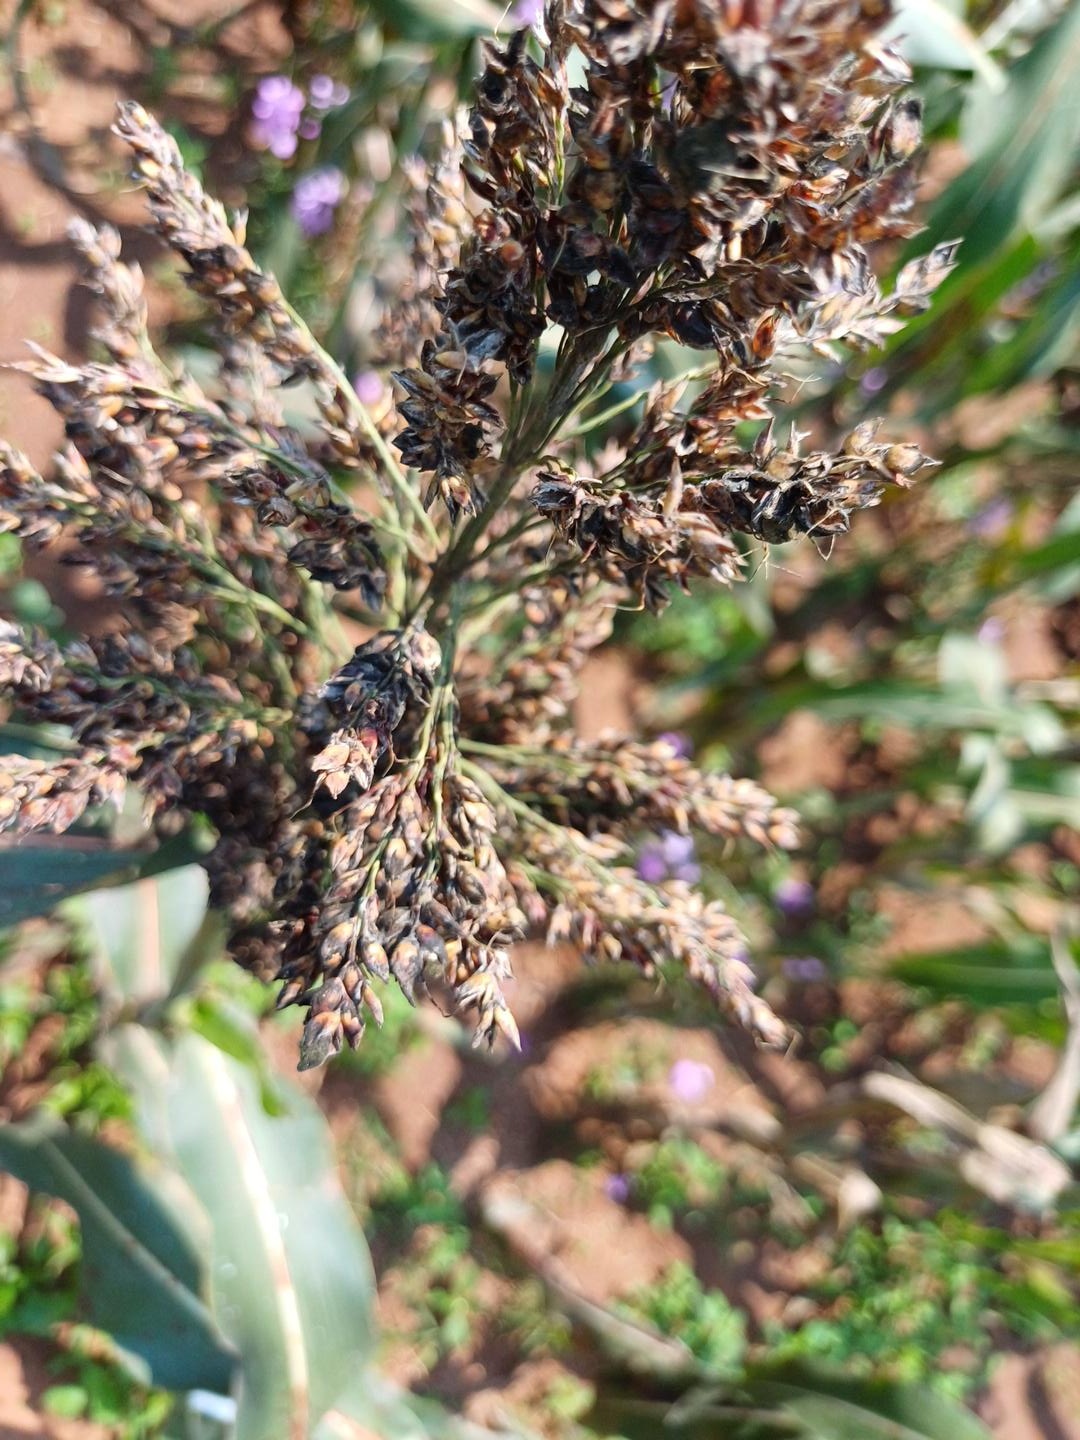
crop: sorghum
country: Kenya
